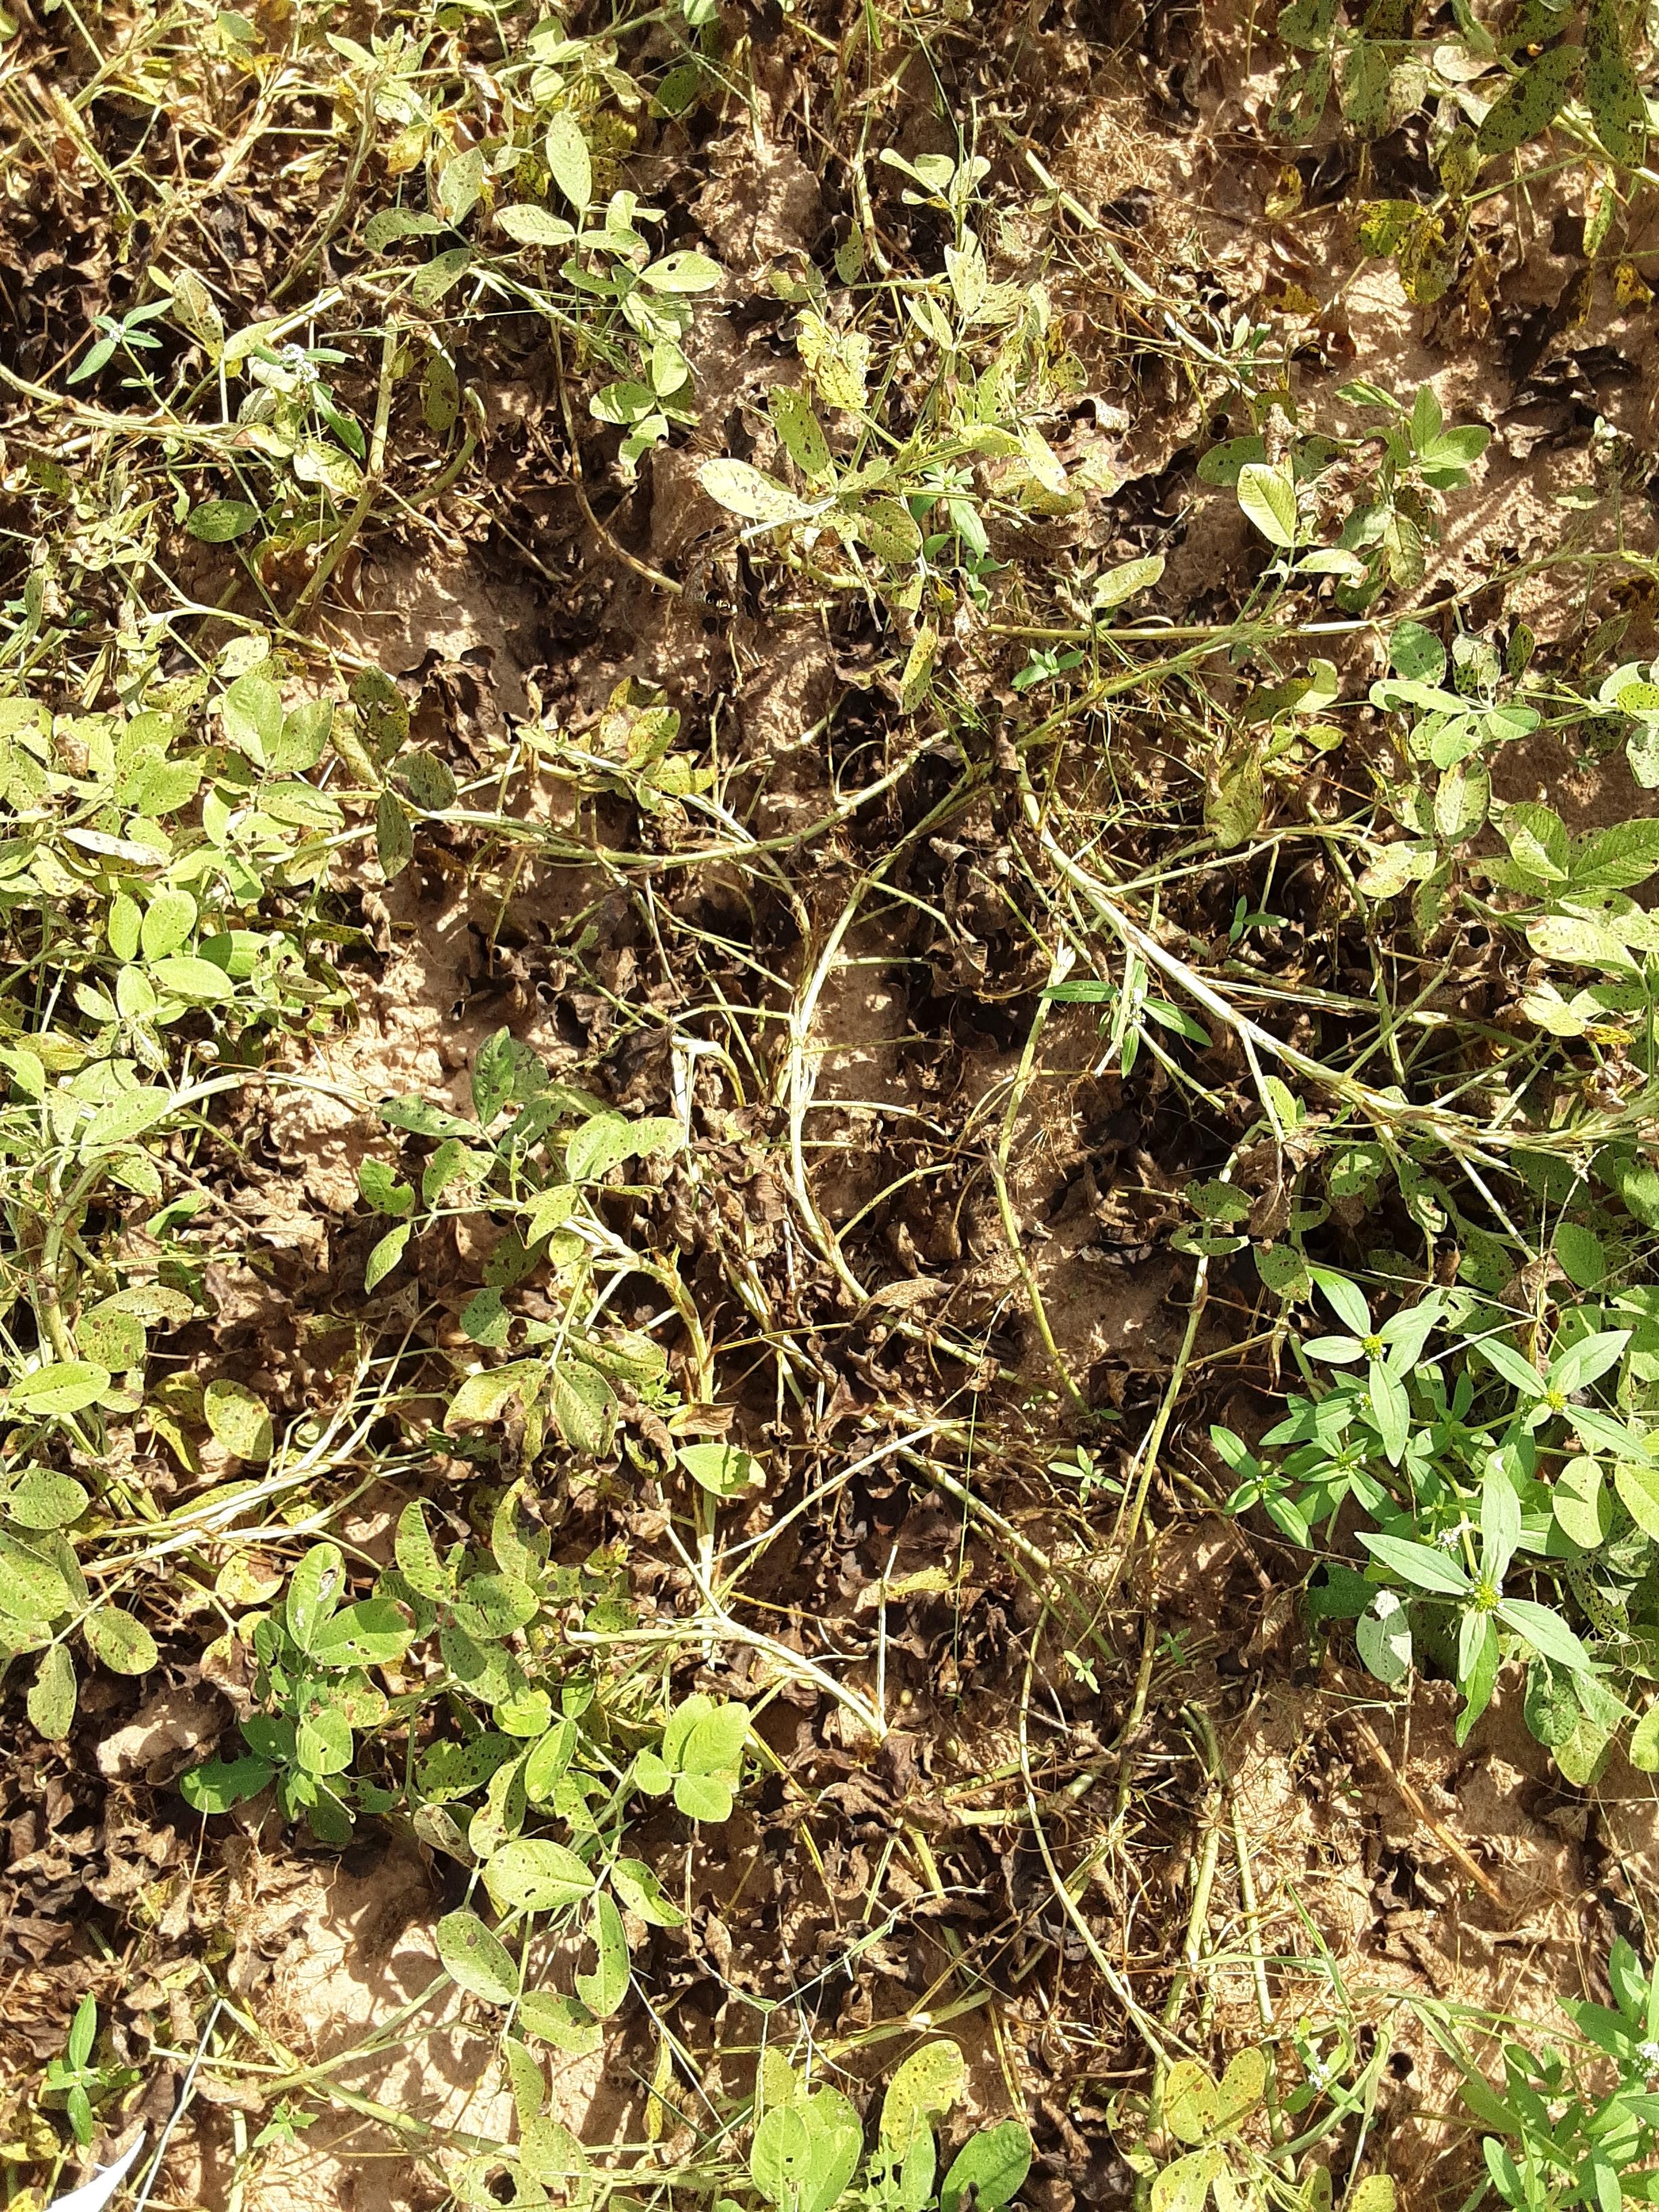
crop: groundnut
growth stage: flowering
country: Senegal
